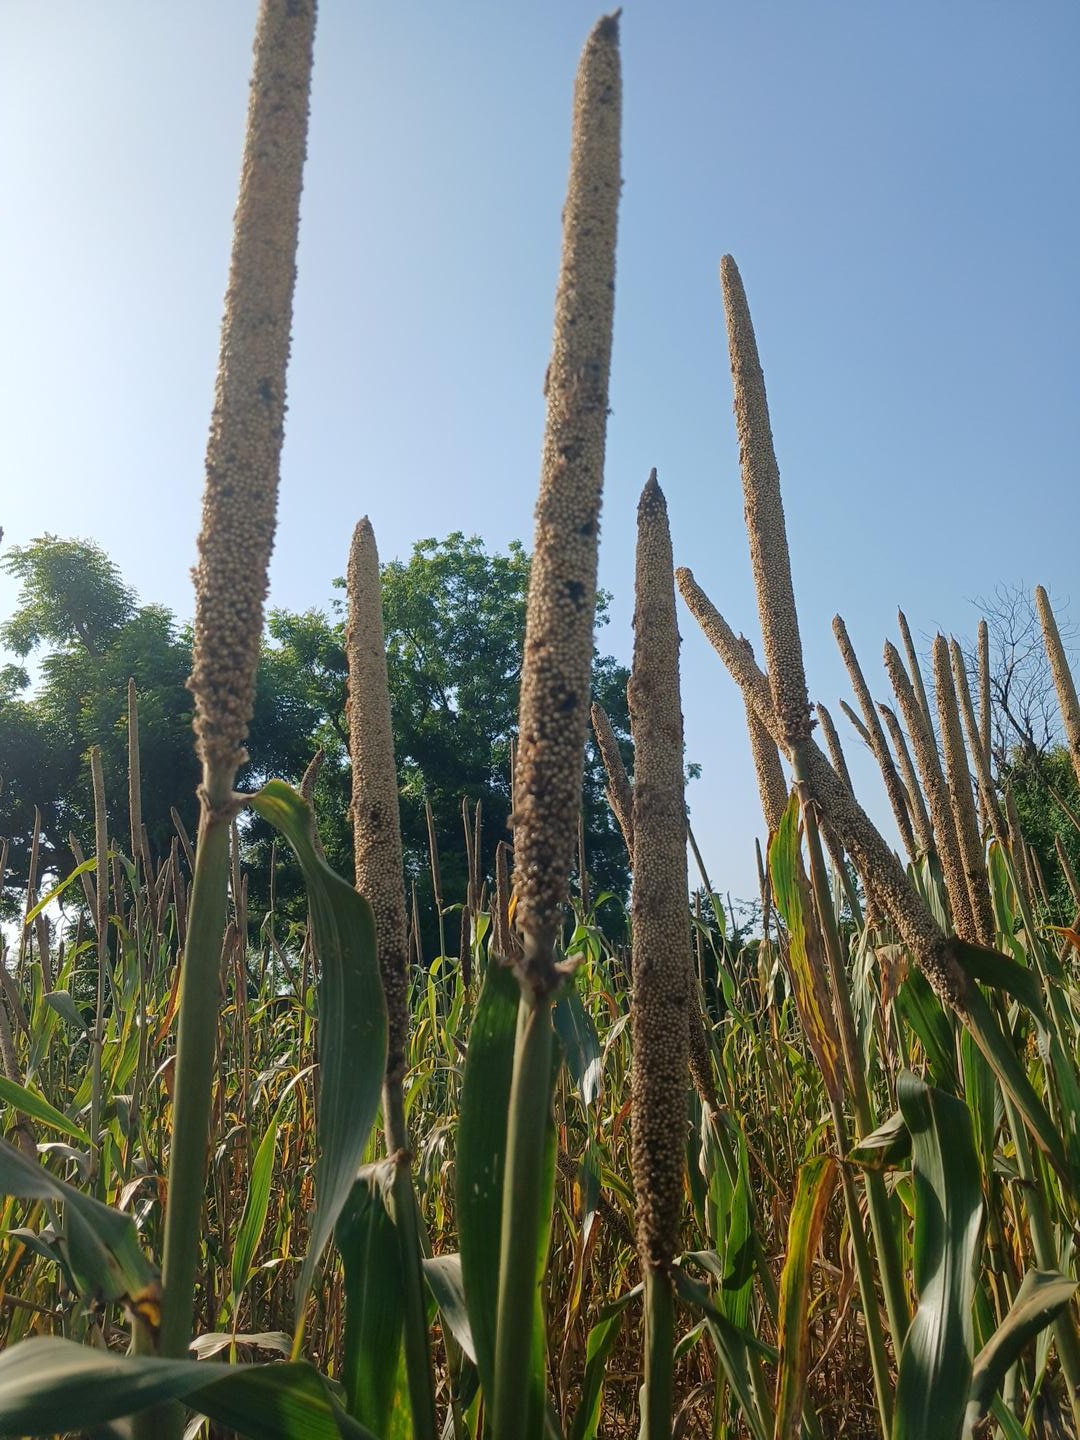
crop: pearl millet
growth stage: maturity
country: Senegal
